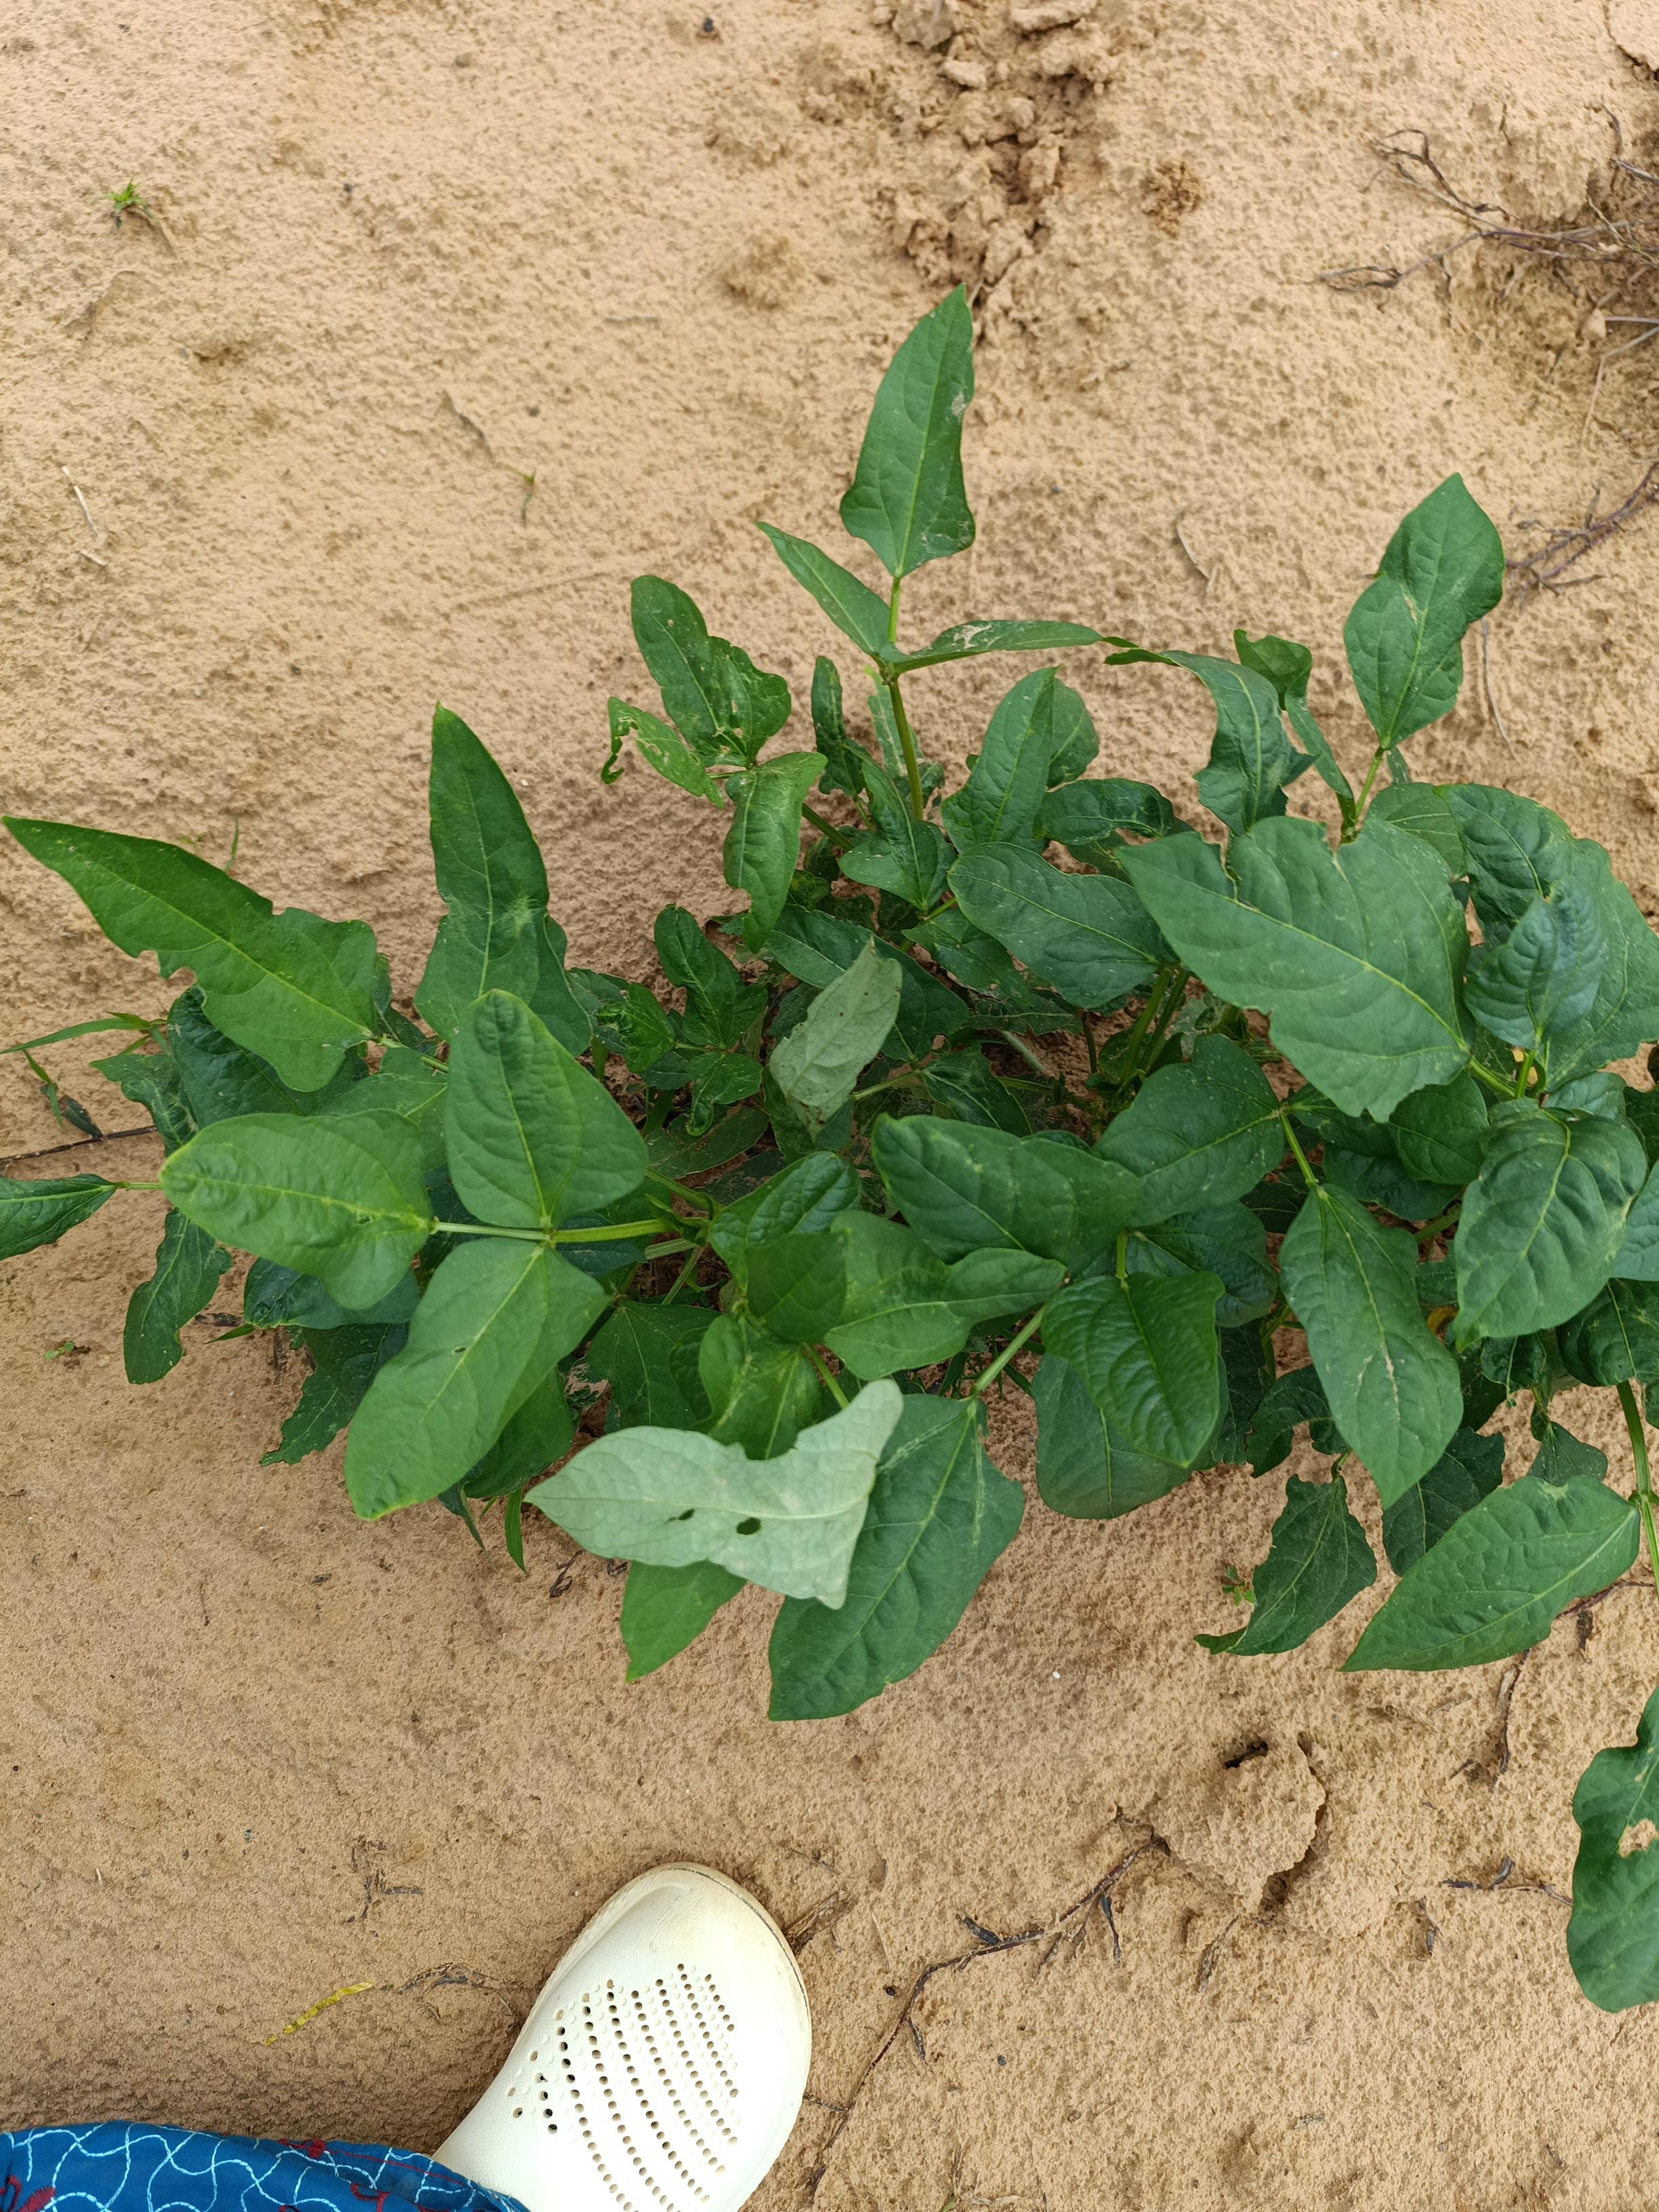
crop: cowpea
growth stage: emergence
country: Nigeria
